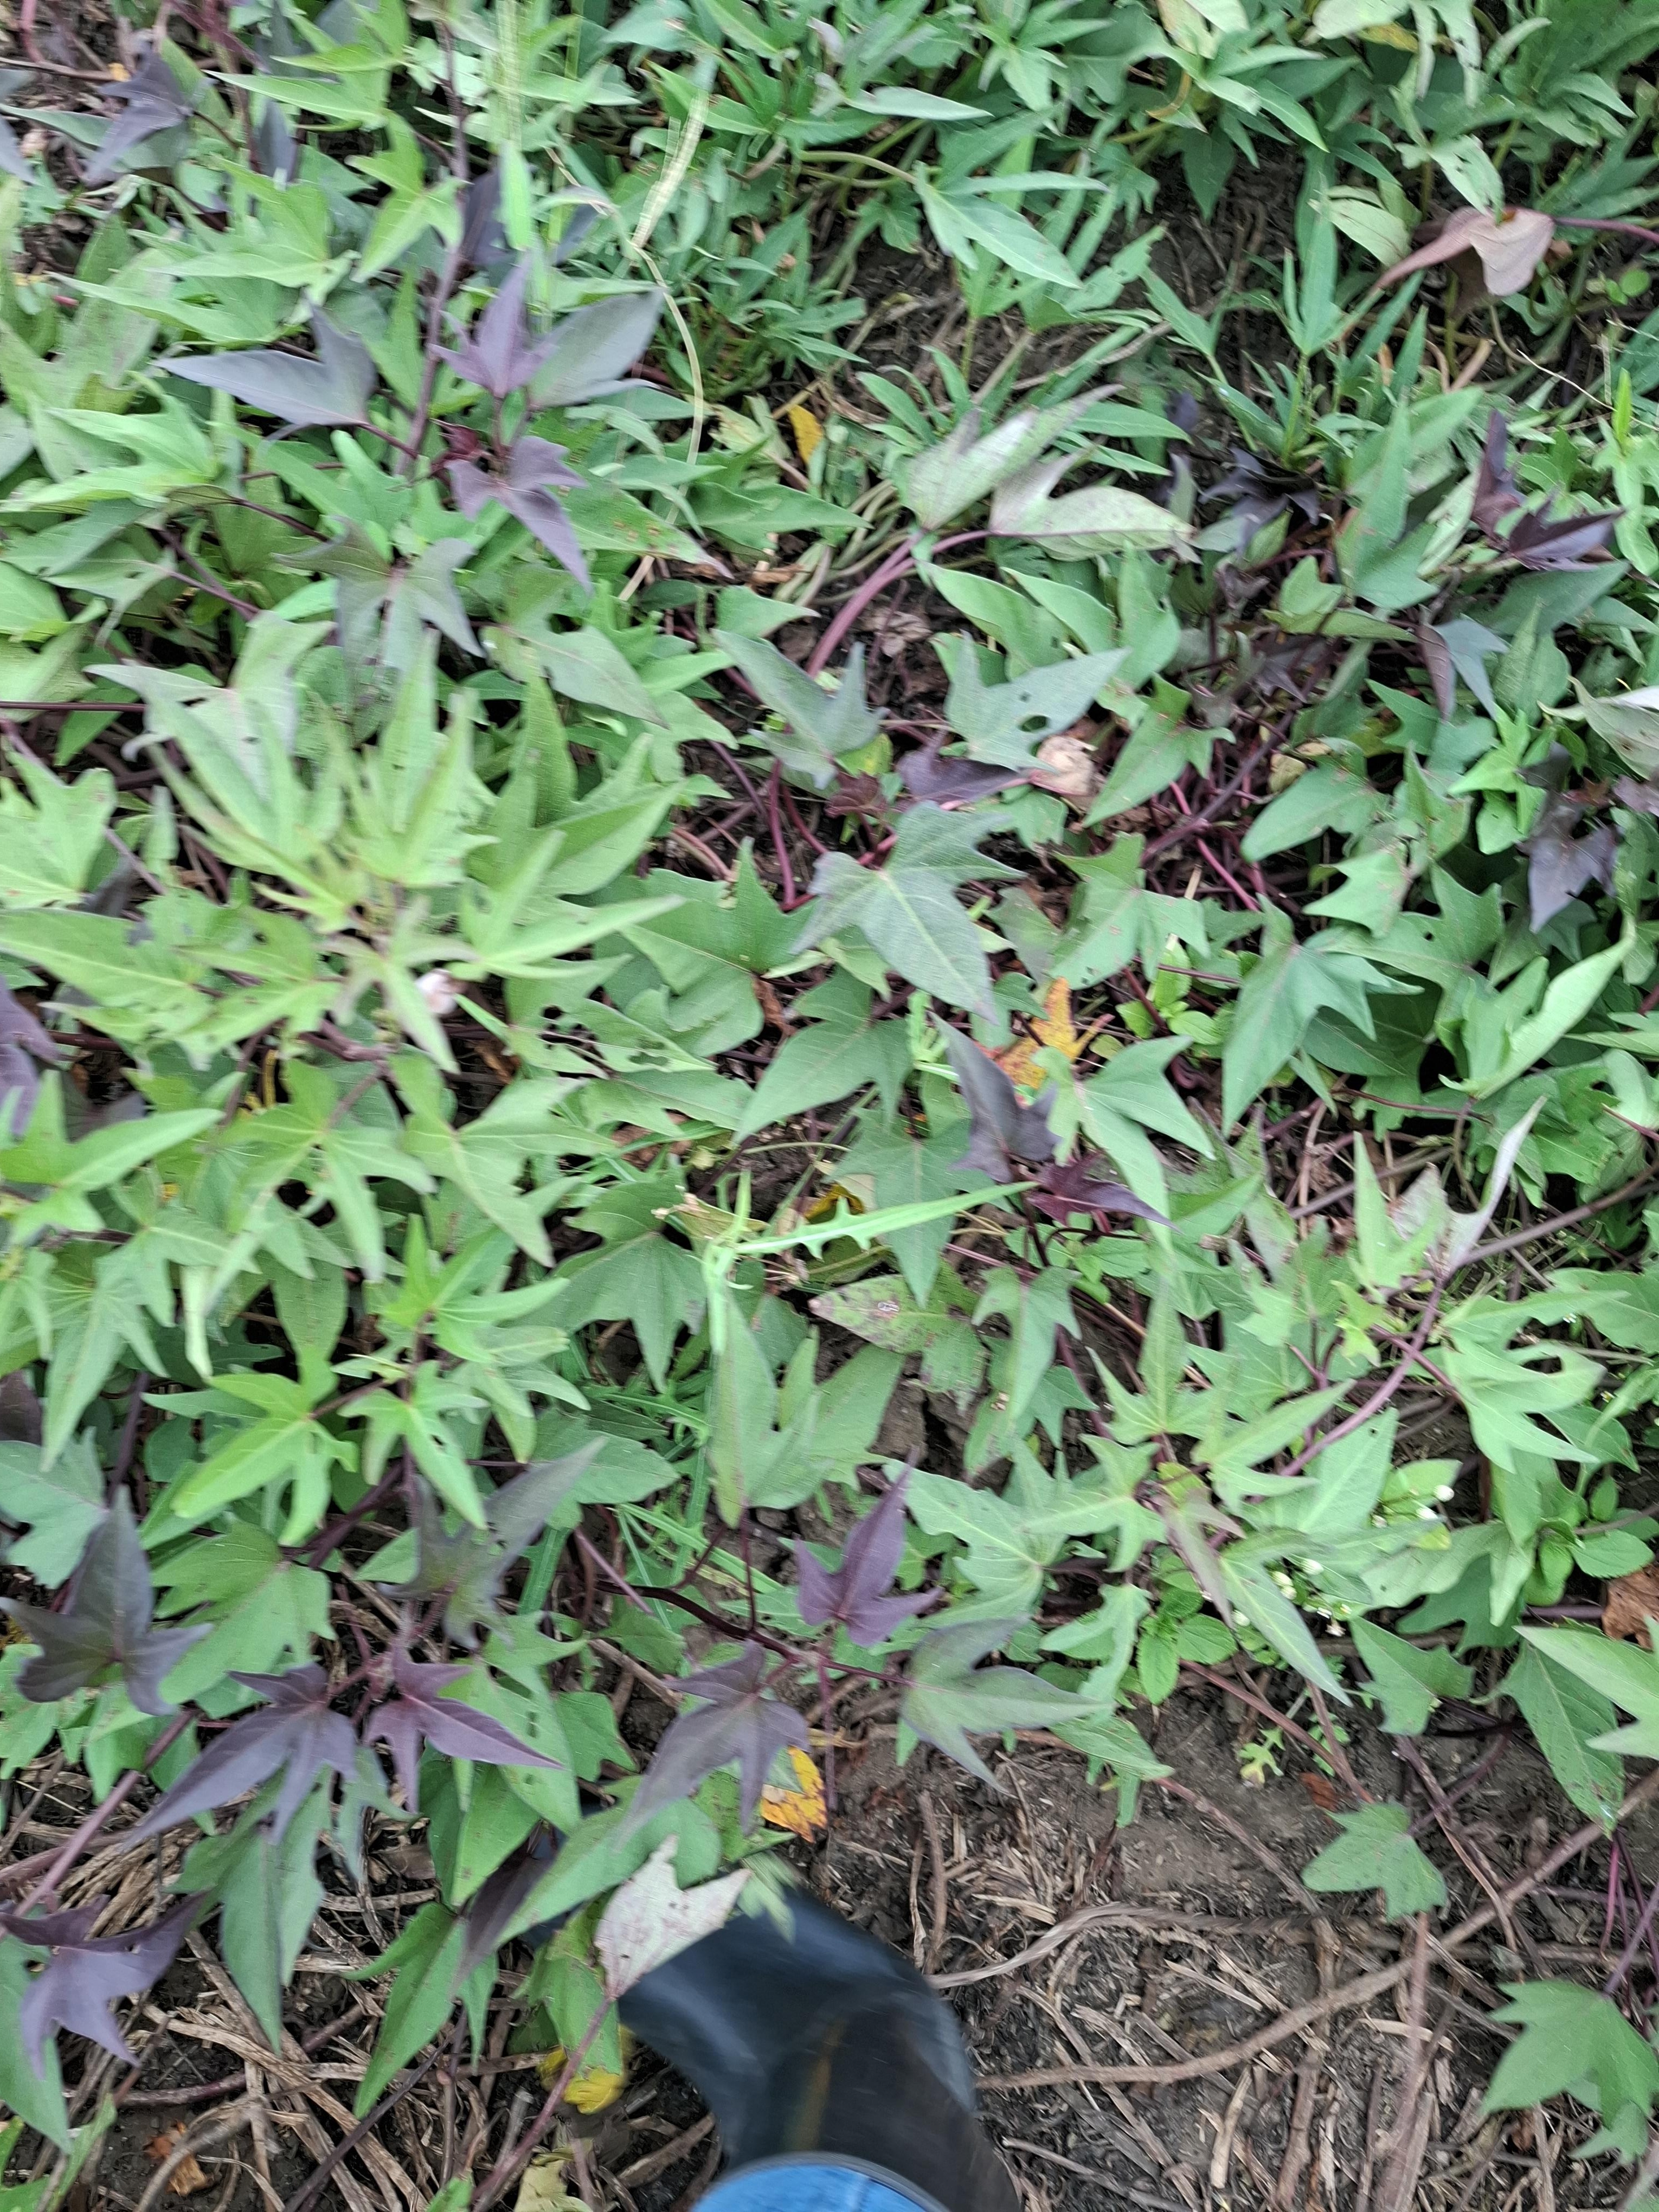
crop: sweet potato
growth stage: flowering
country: Tanzania
